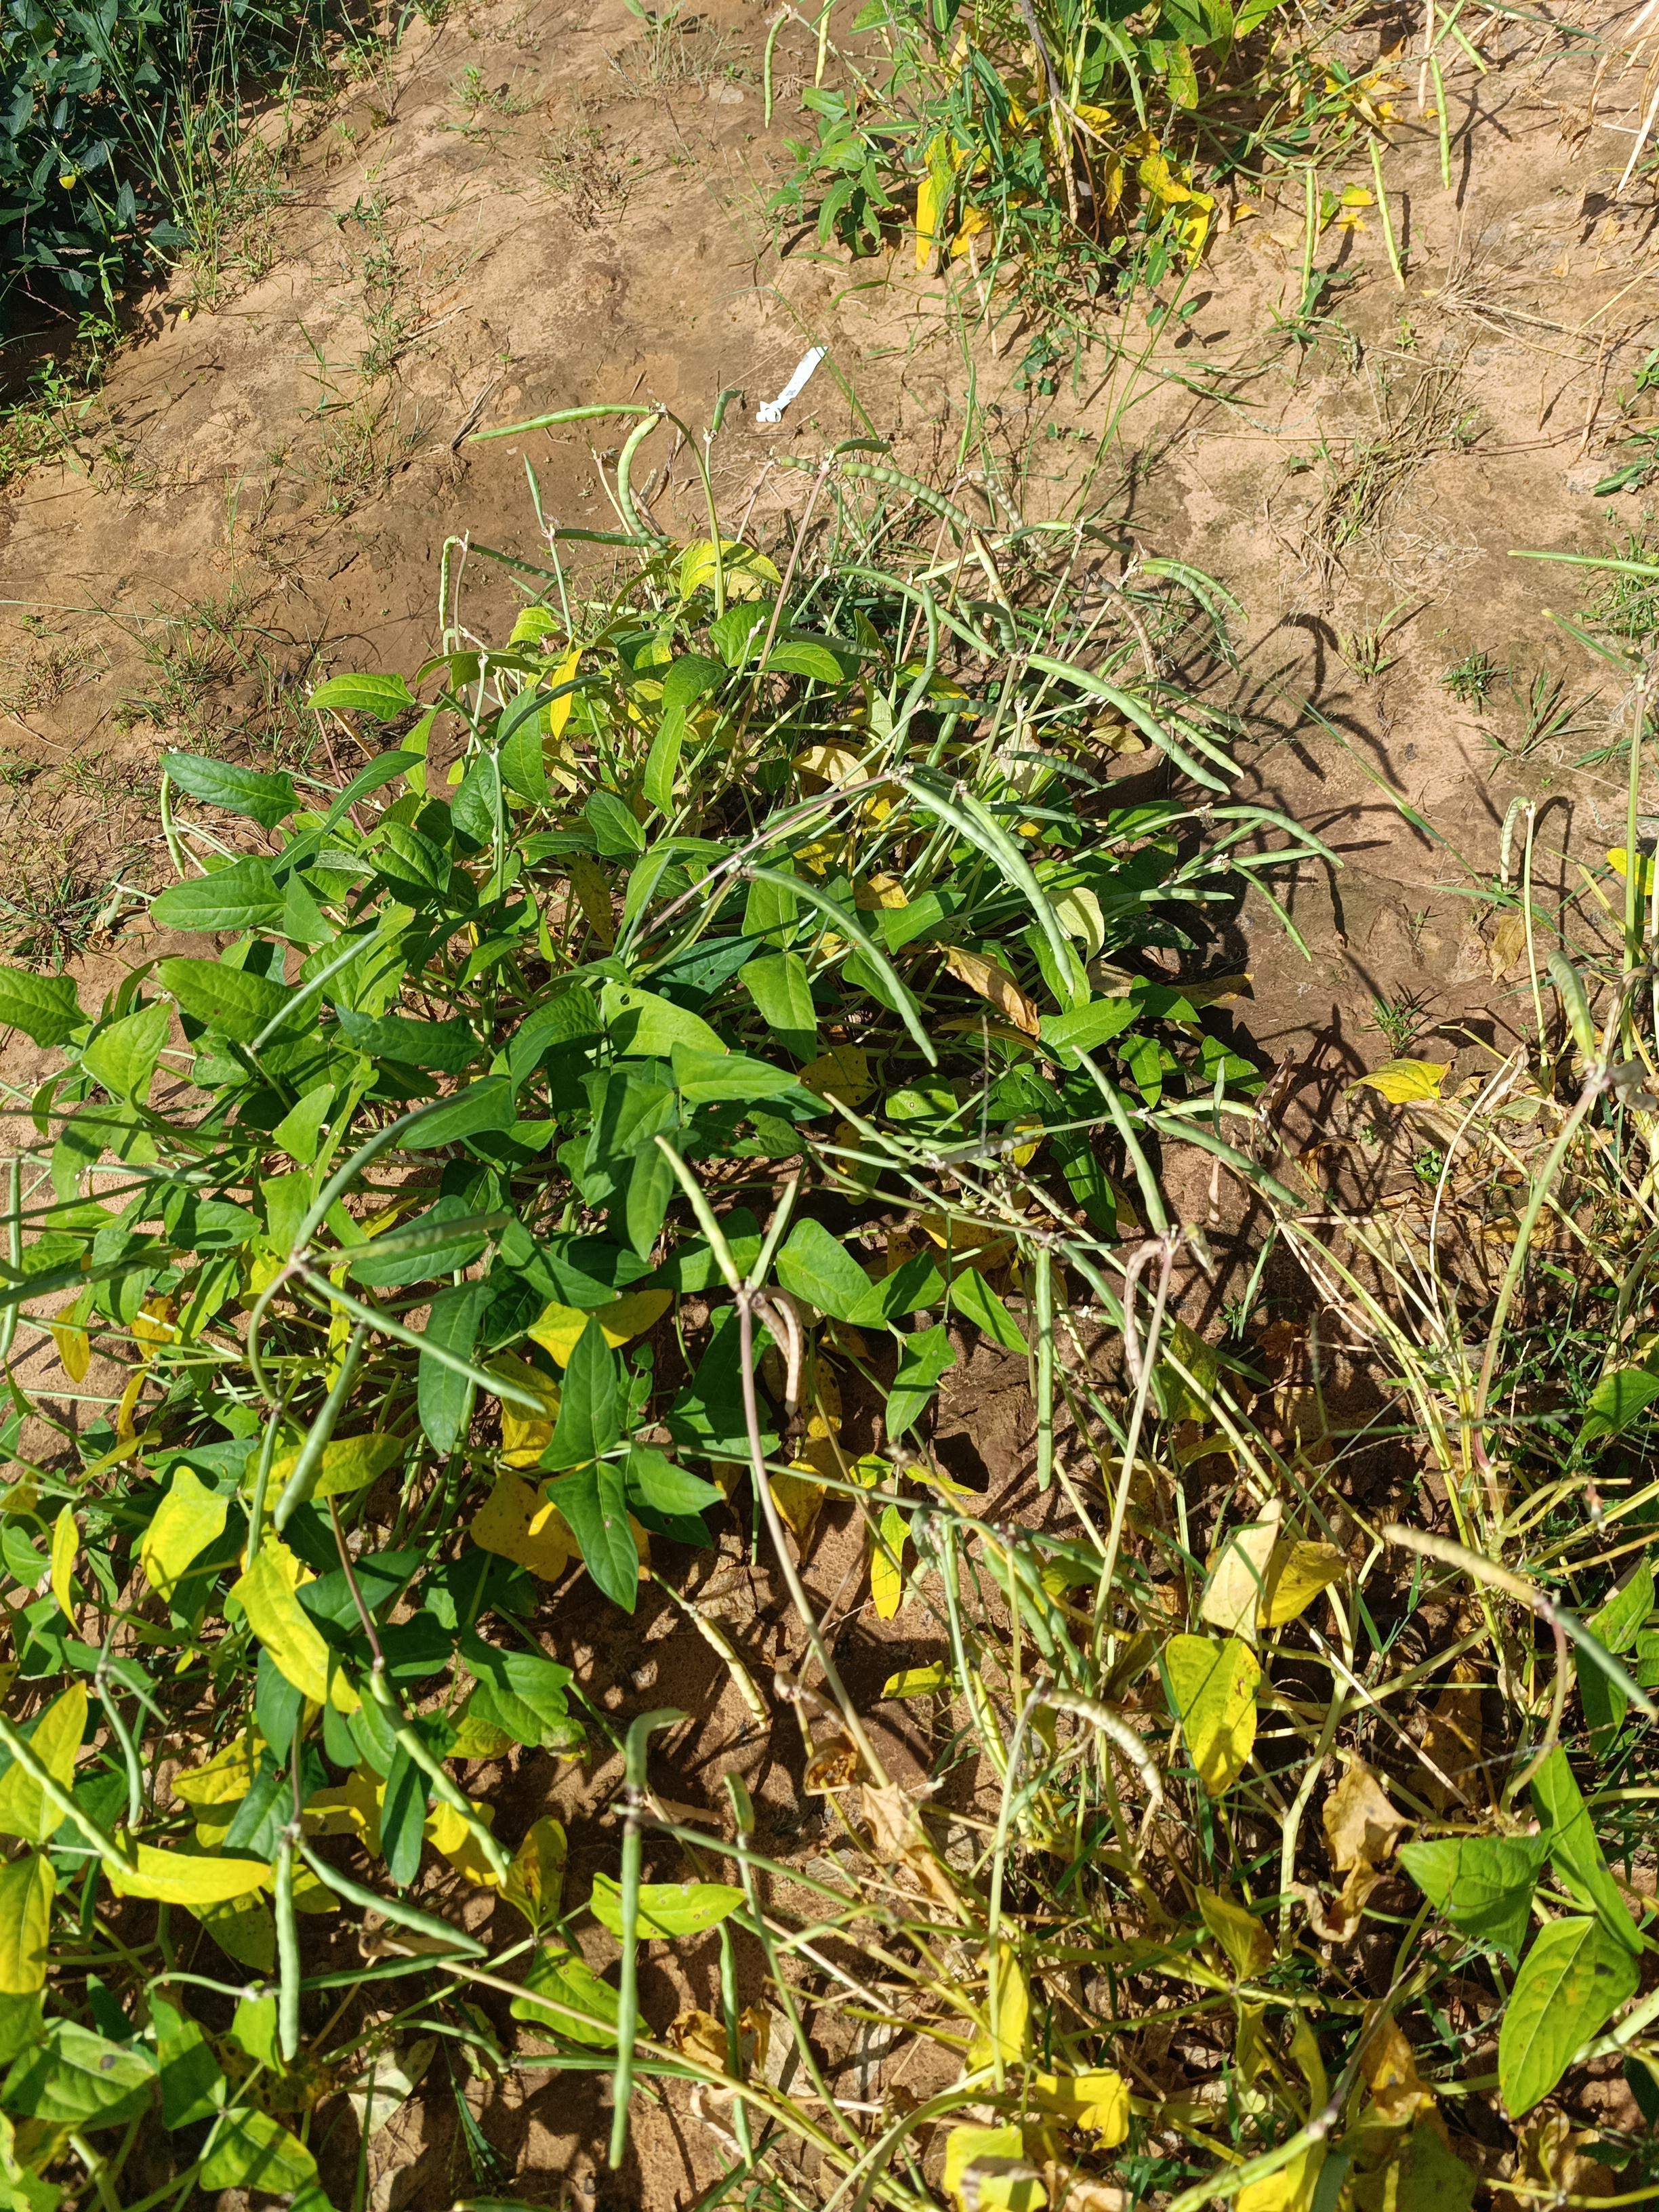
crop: cowpea
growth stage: maturity
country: Nigeria
